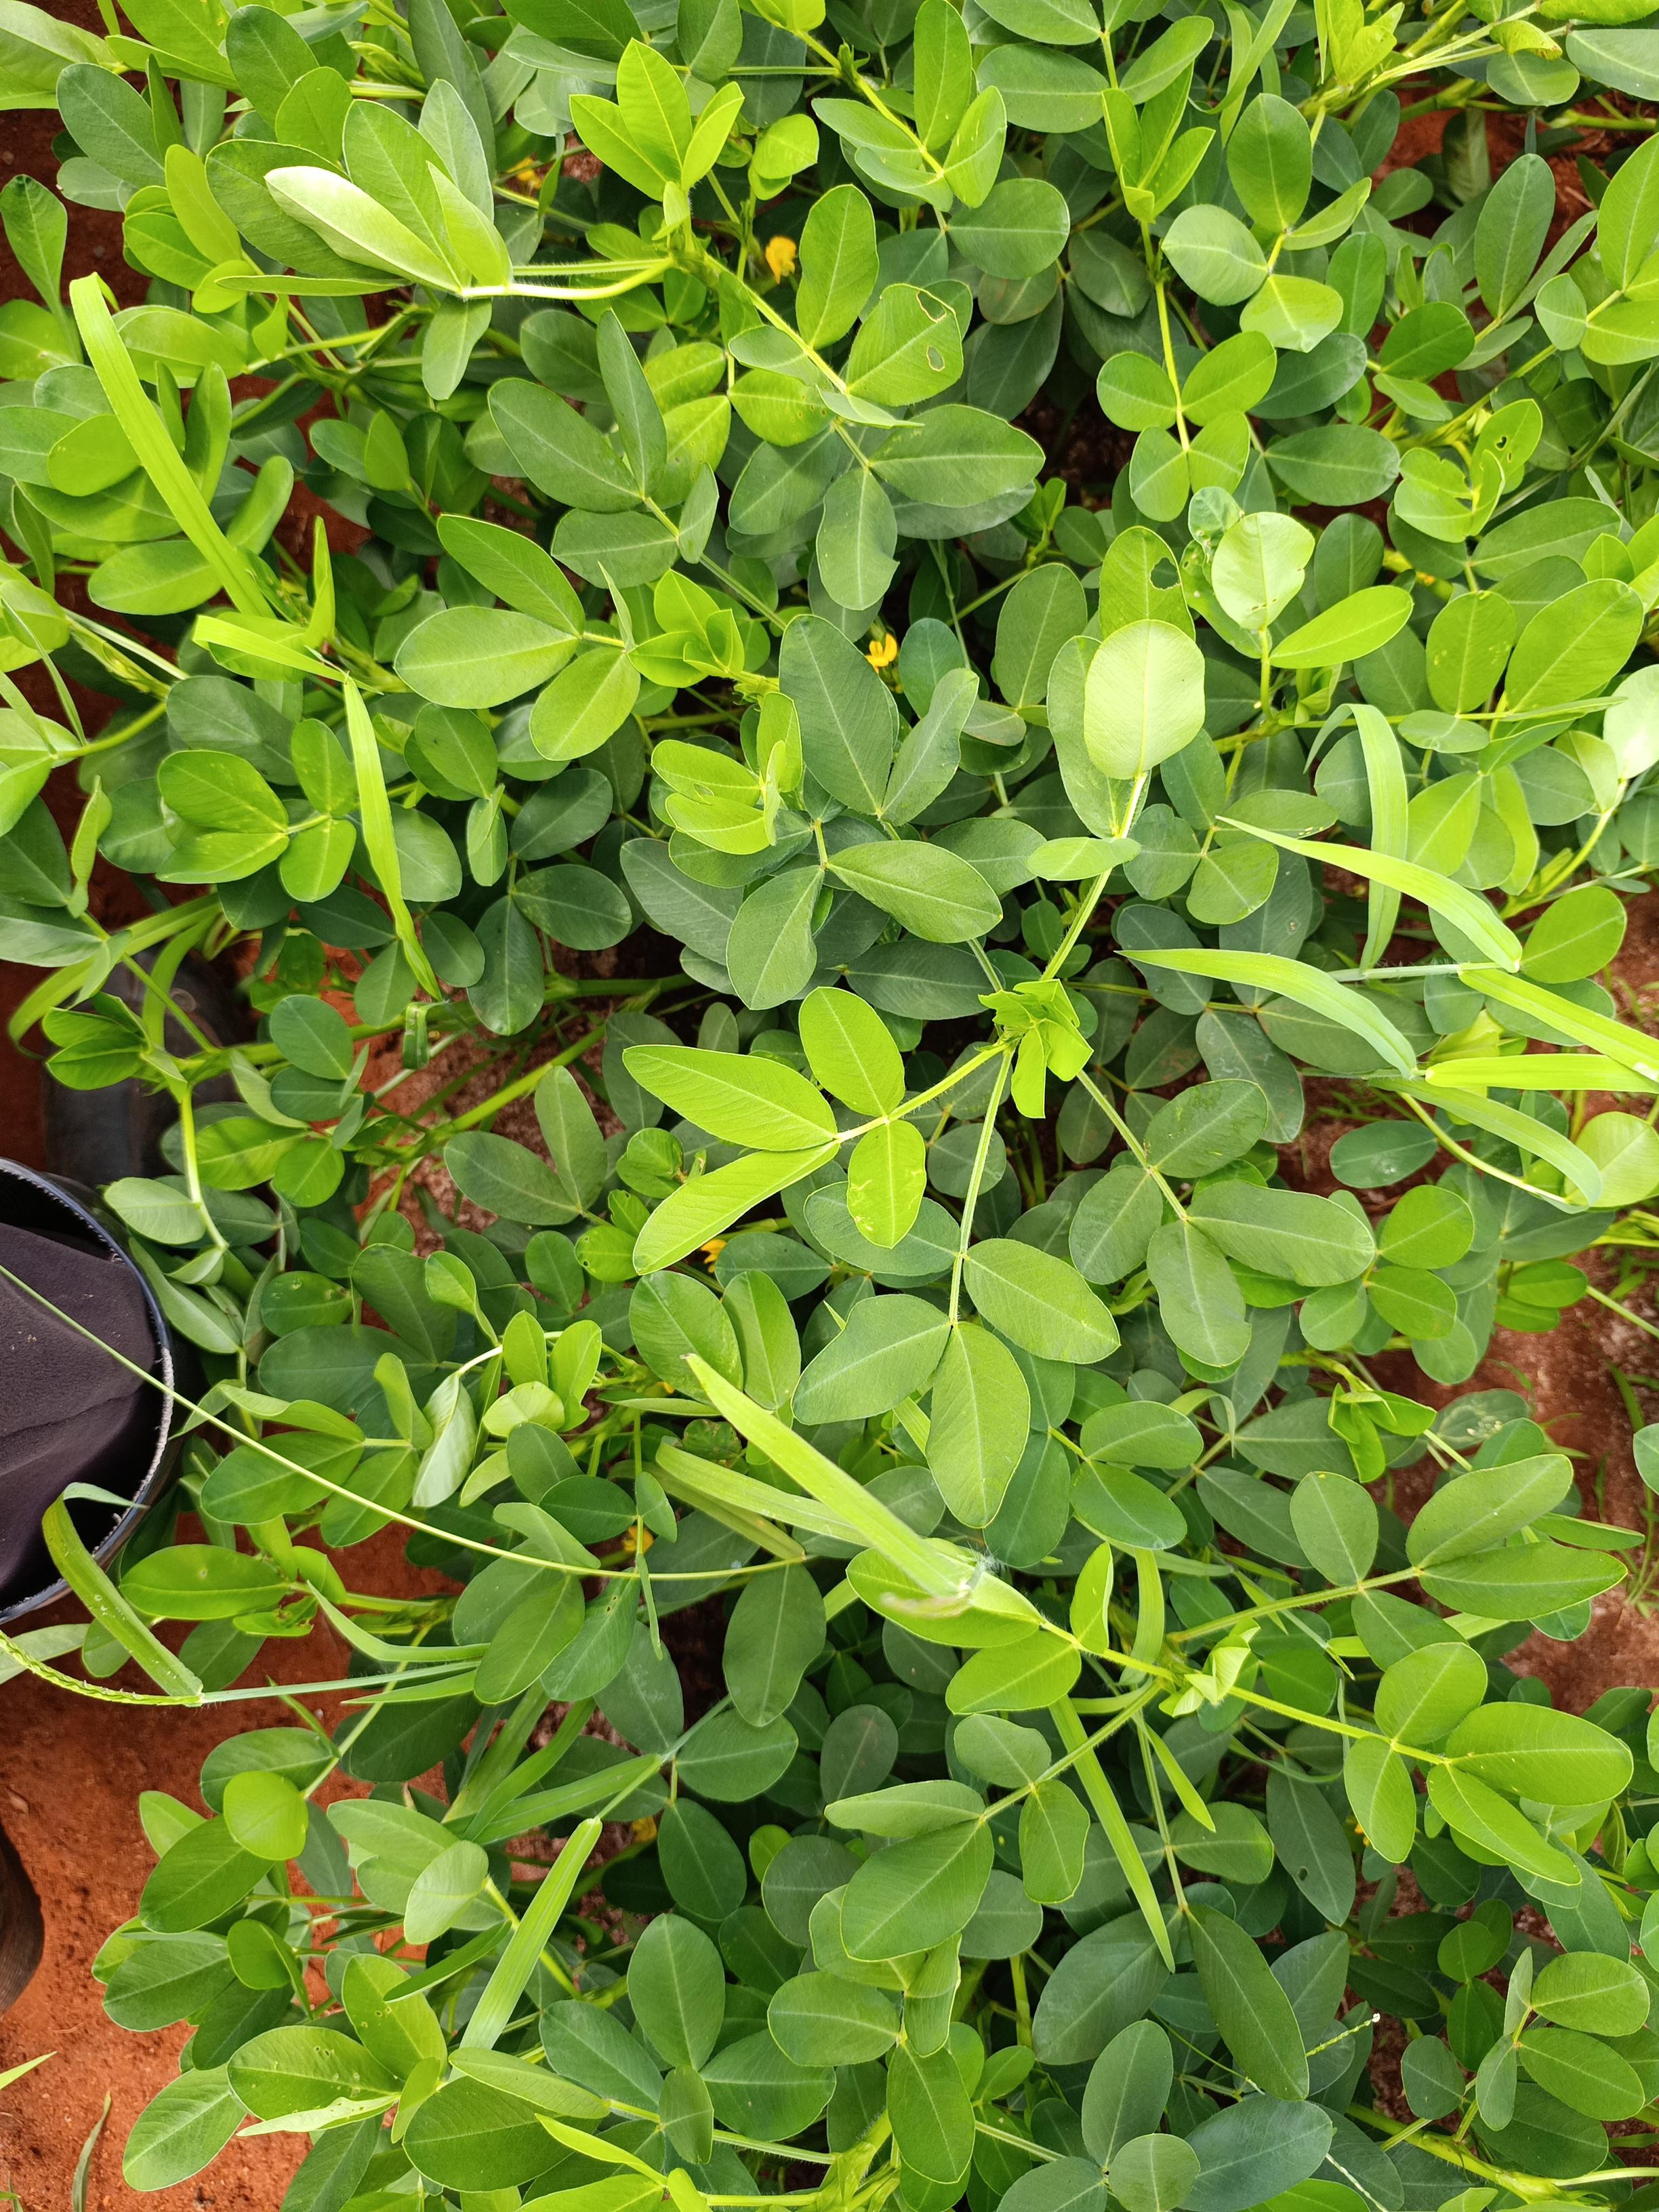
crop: groundnut
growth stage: flowering
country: Kenya
